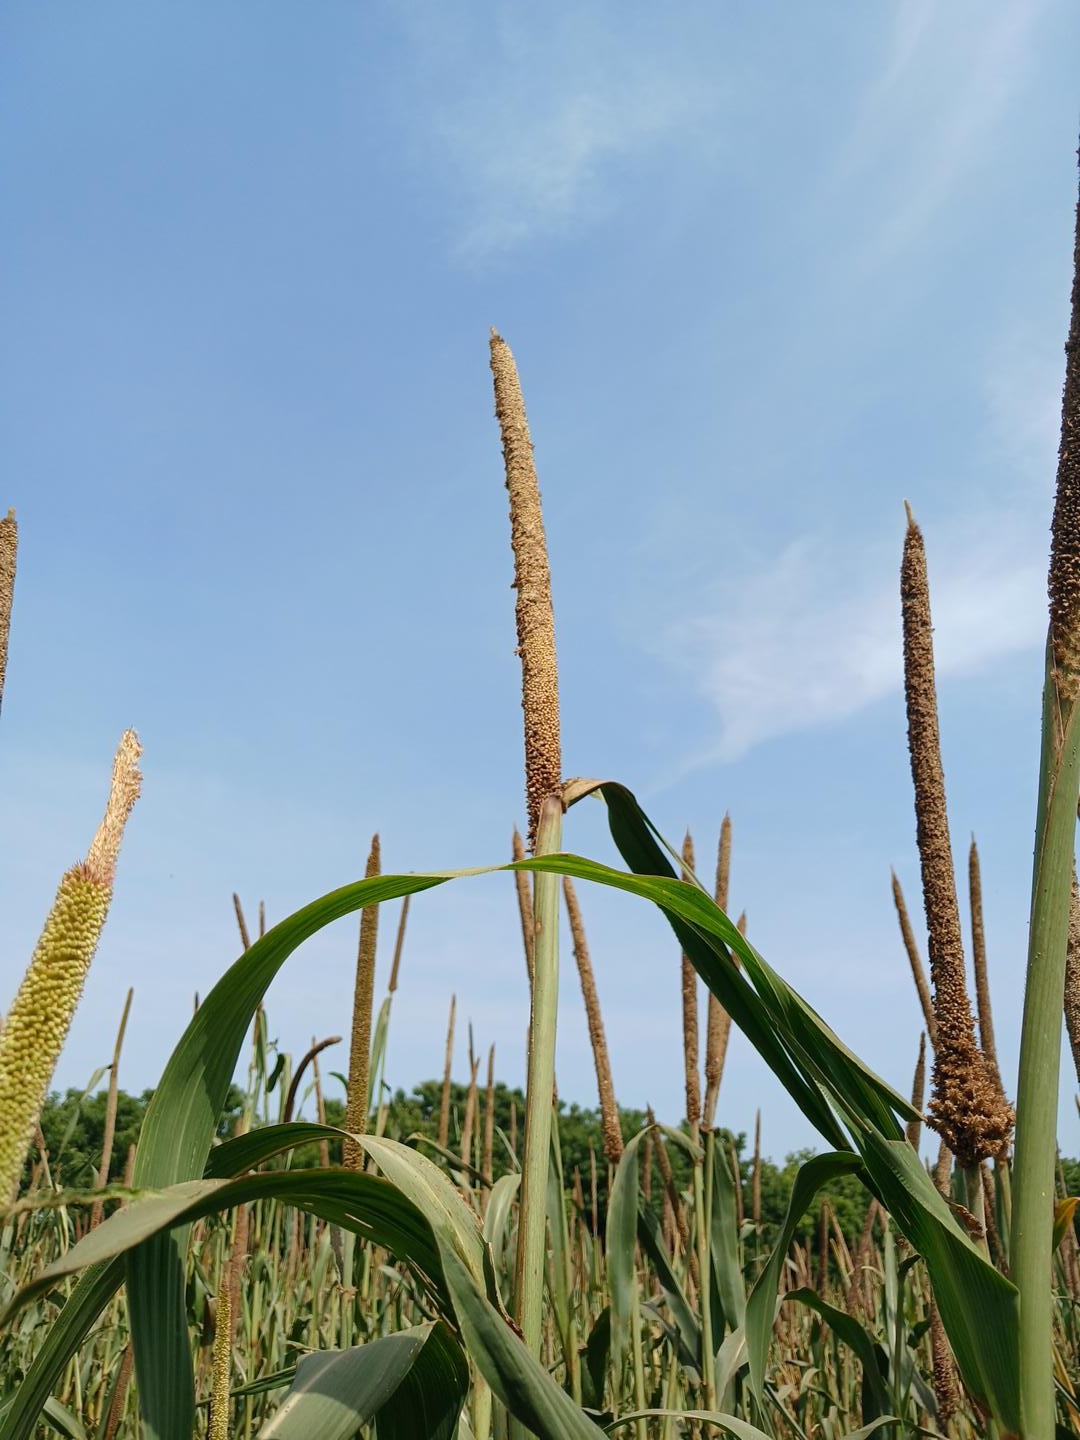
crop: pearl millet
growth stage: maturity
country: Senegal
